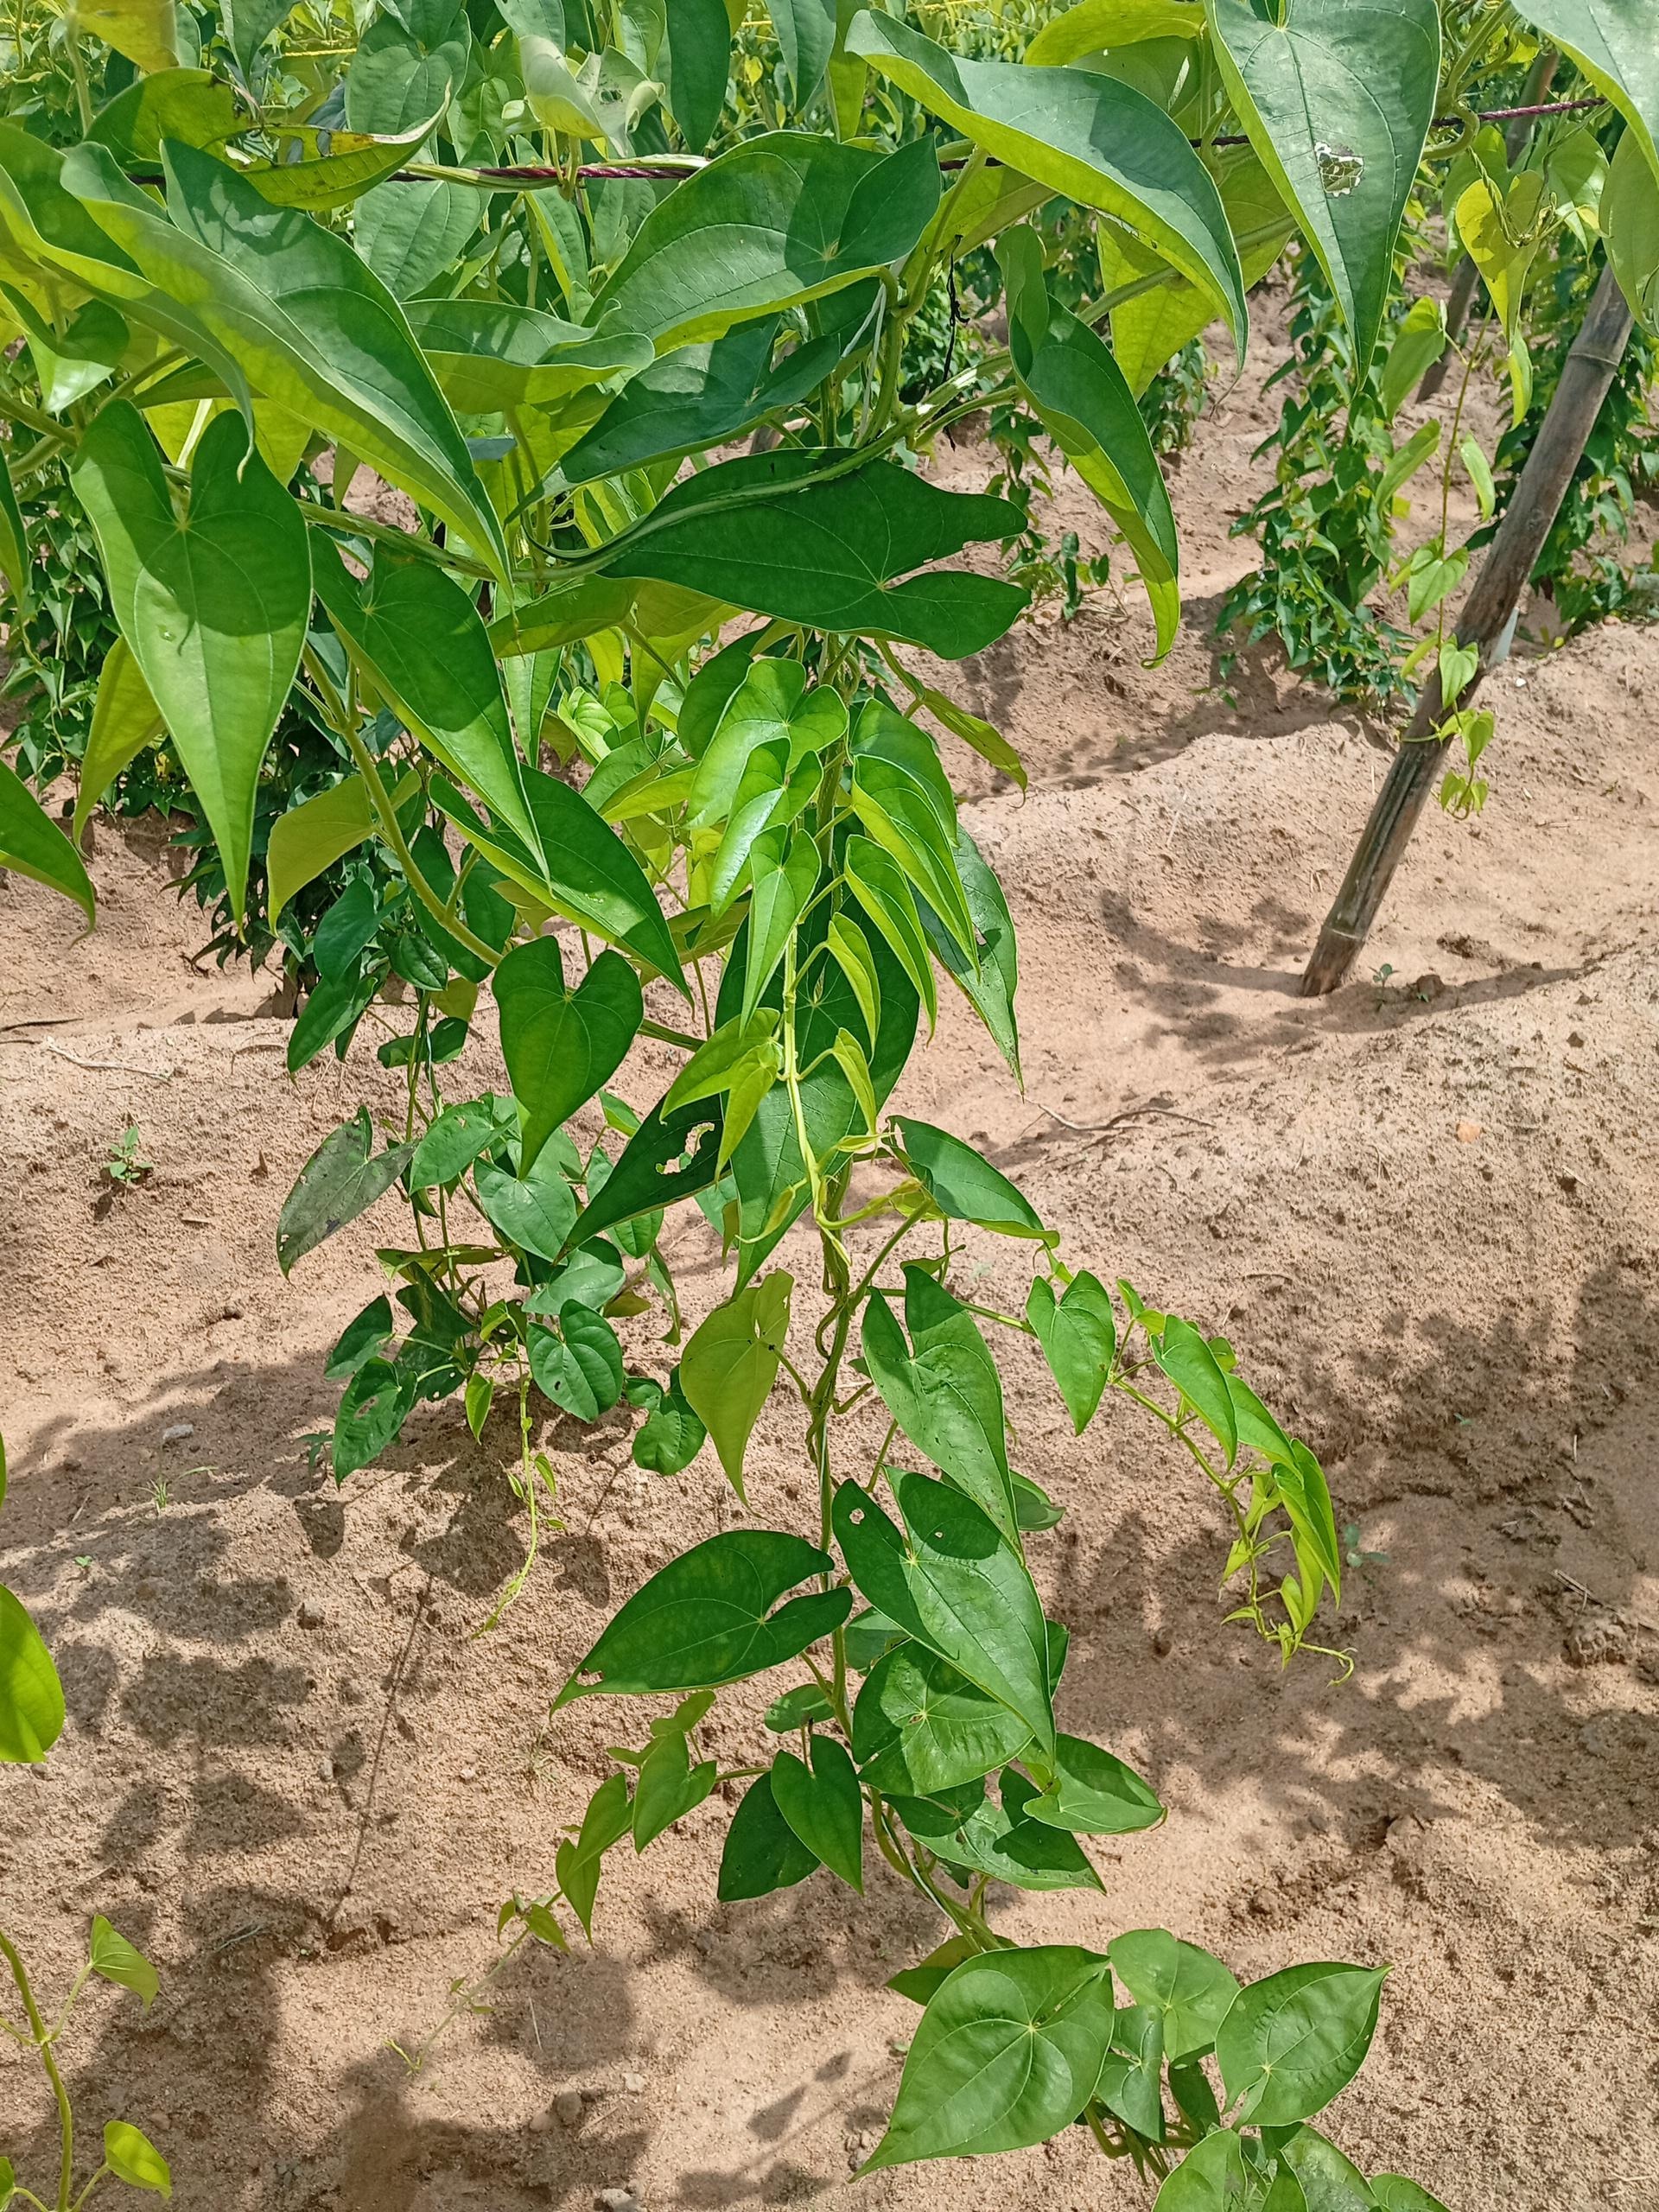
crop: yam
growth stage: vegetative
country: Nigeria
